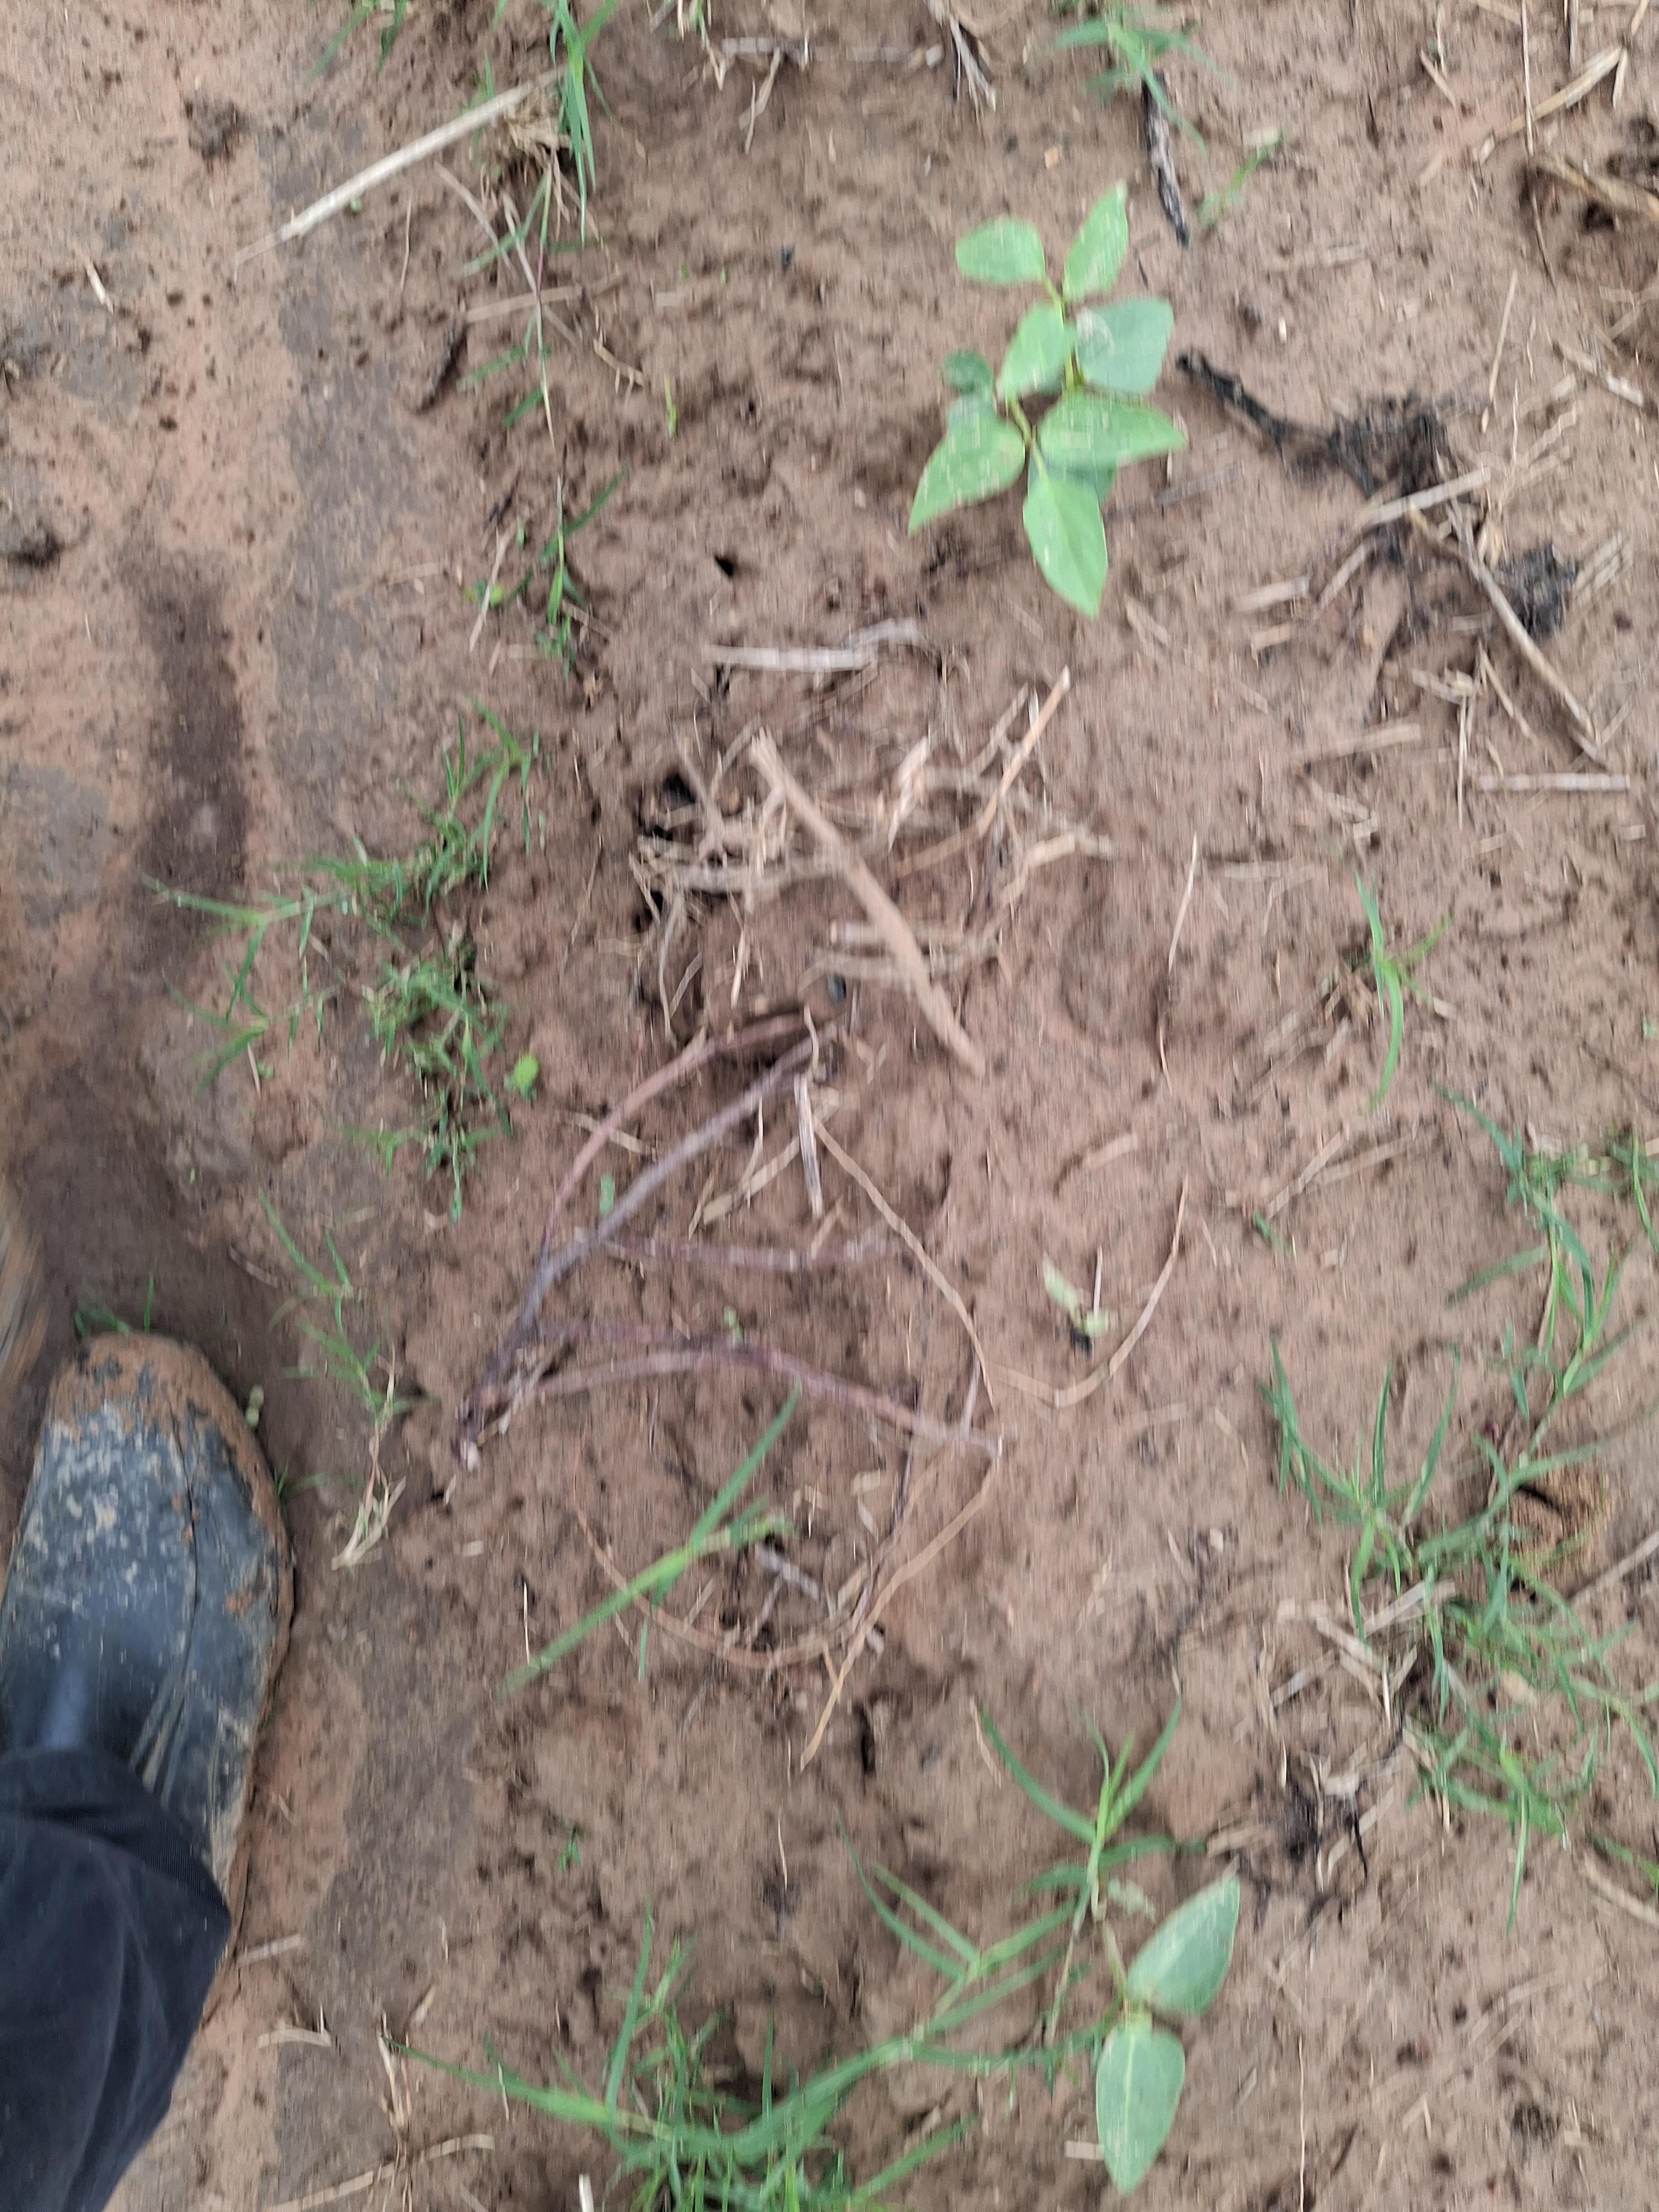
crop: cowpea
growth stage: emergence
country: Nigeria
